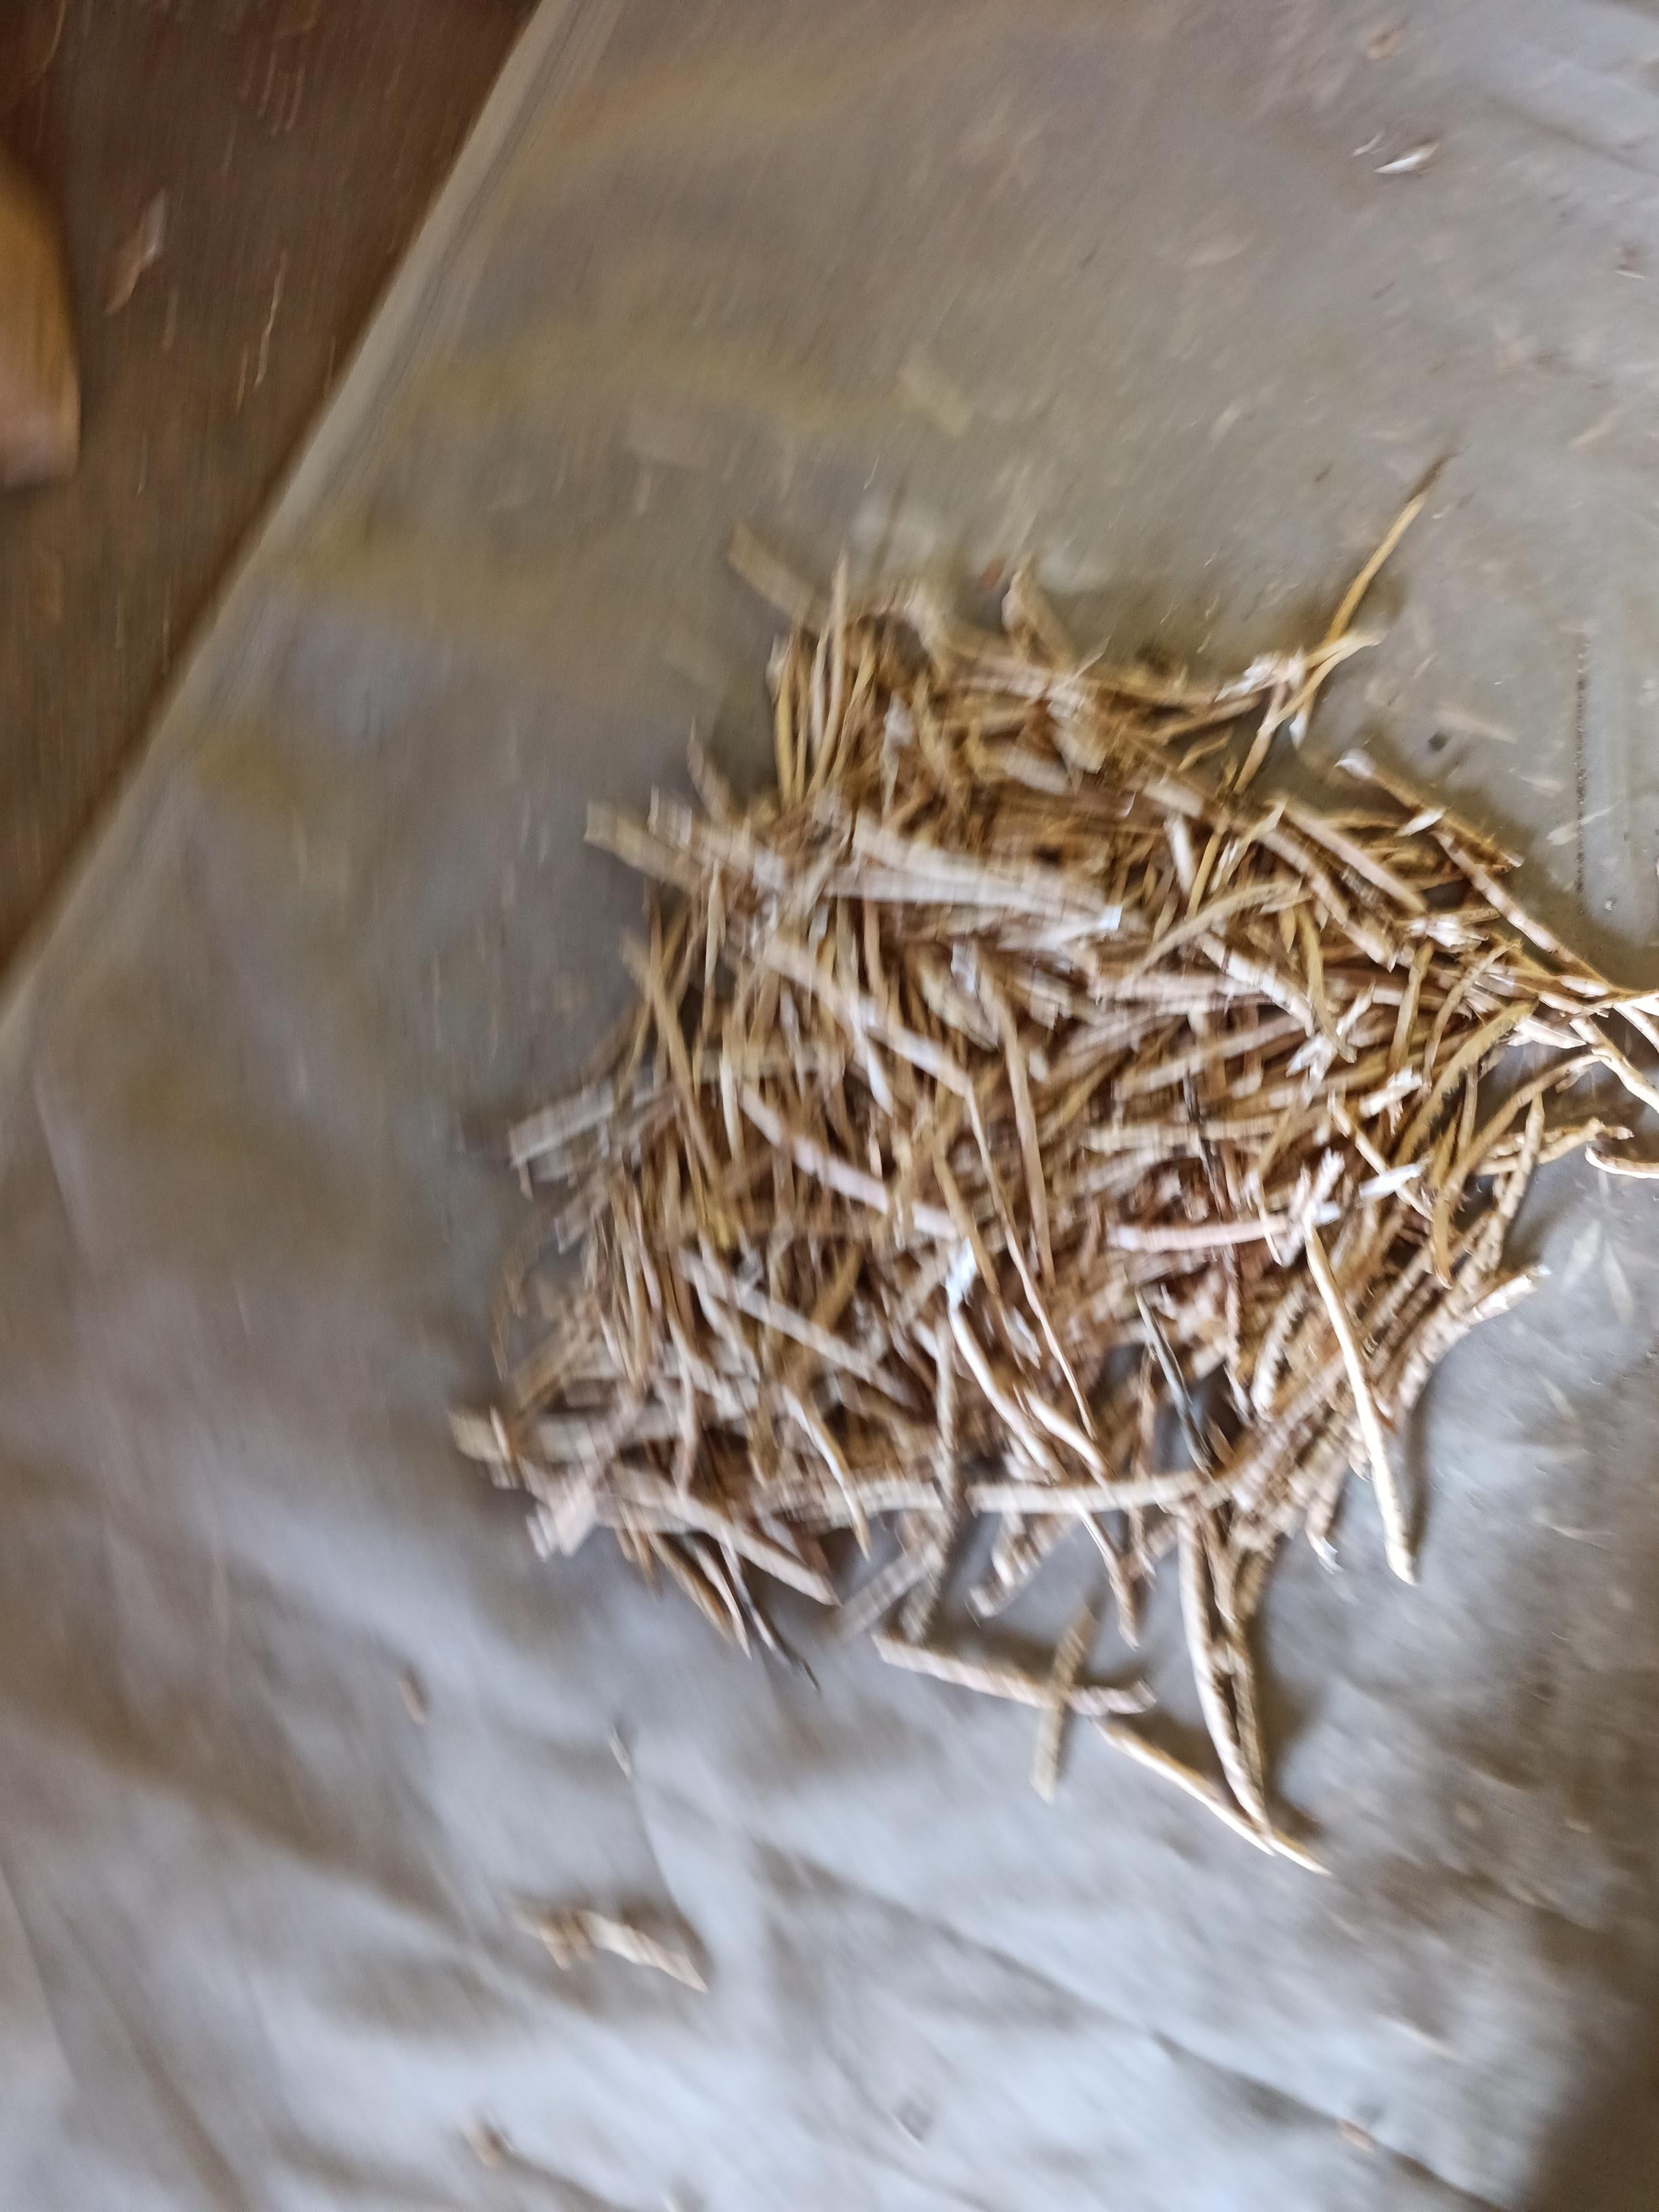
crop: cowpea
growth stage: harvest
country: Nigeria
